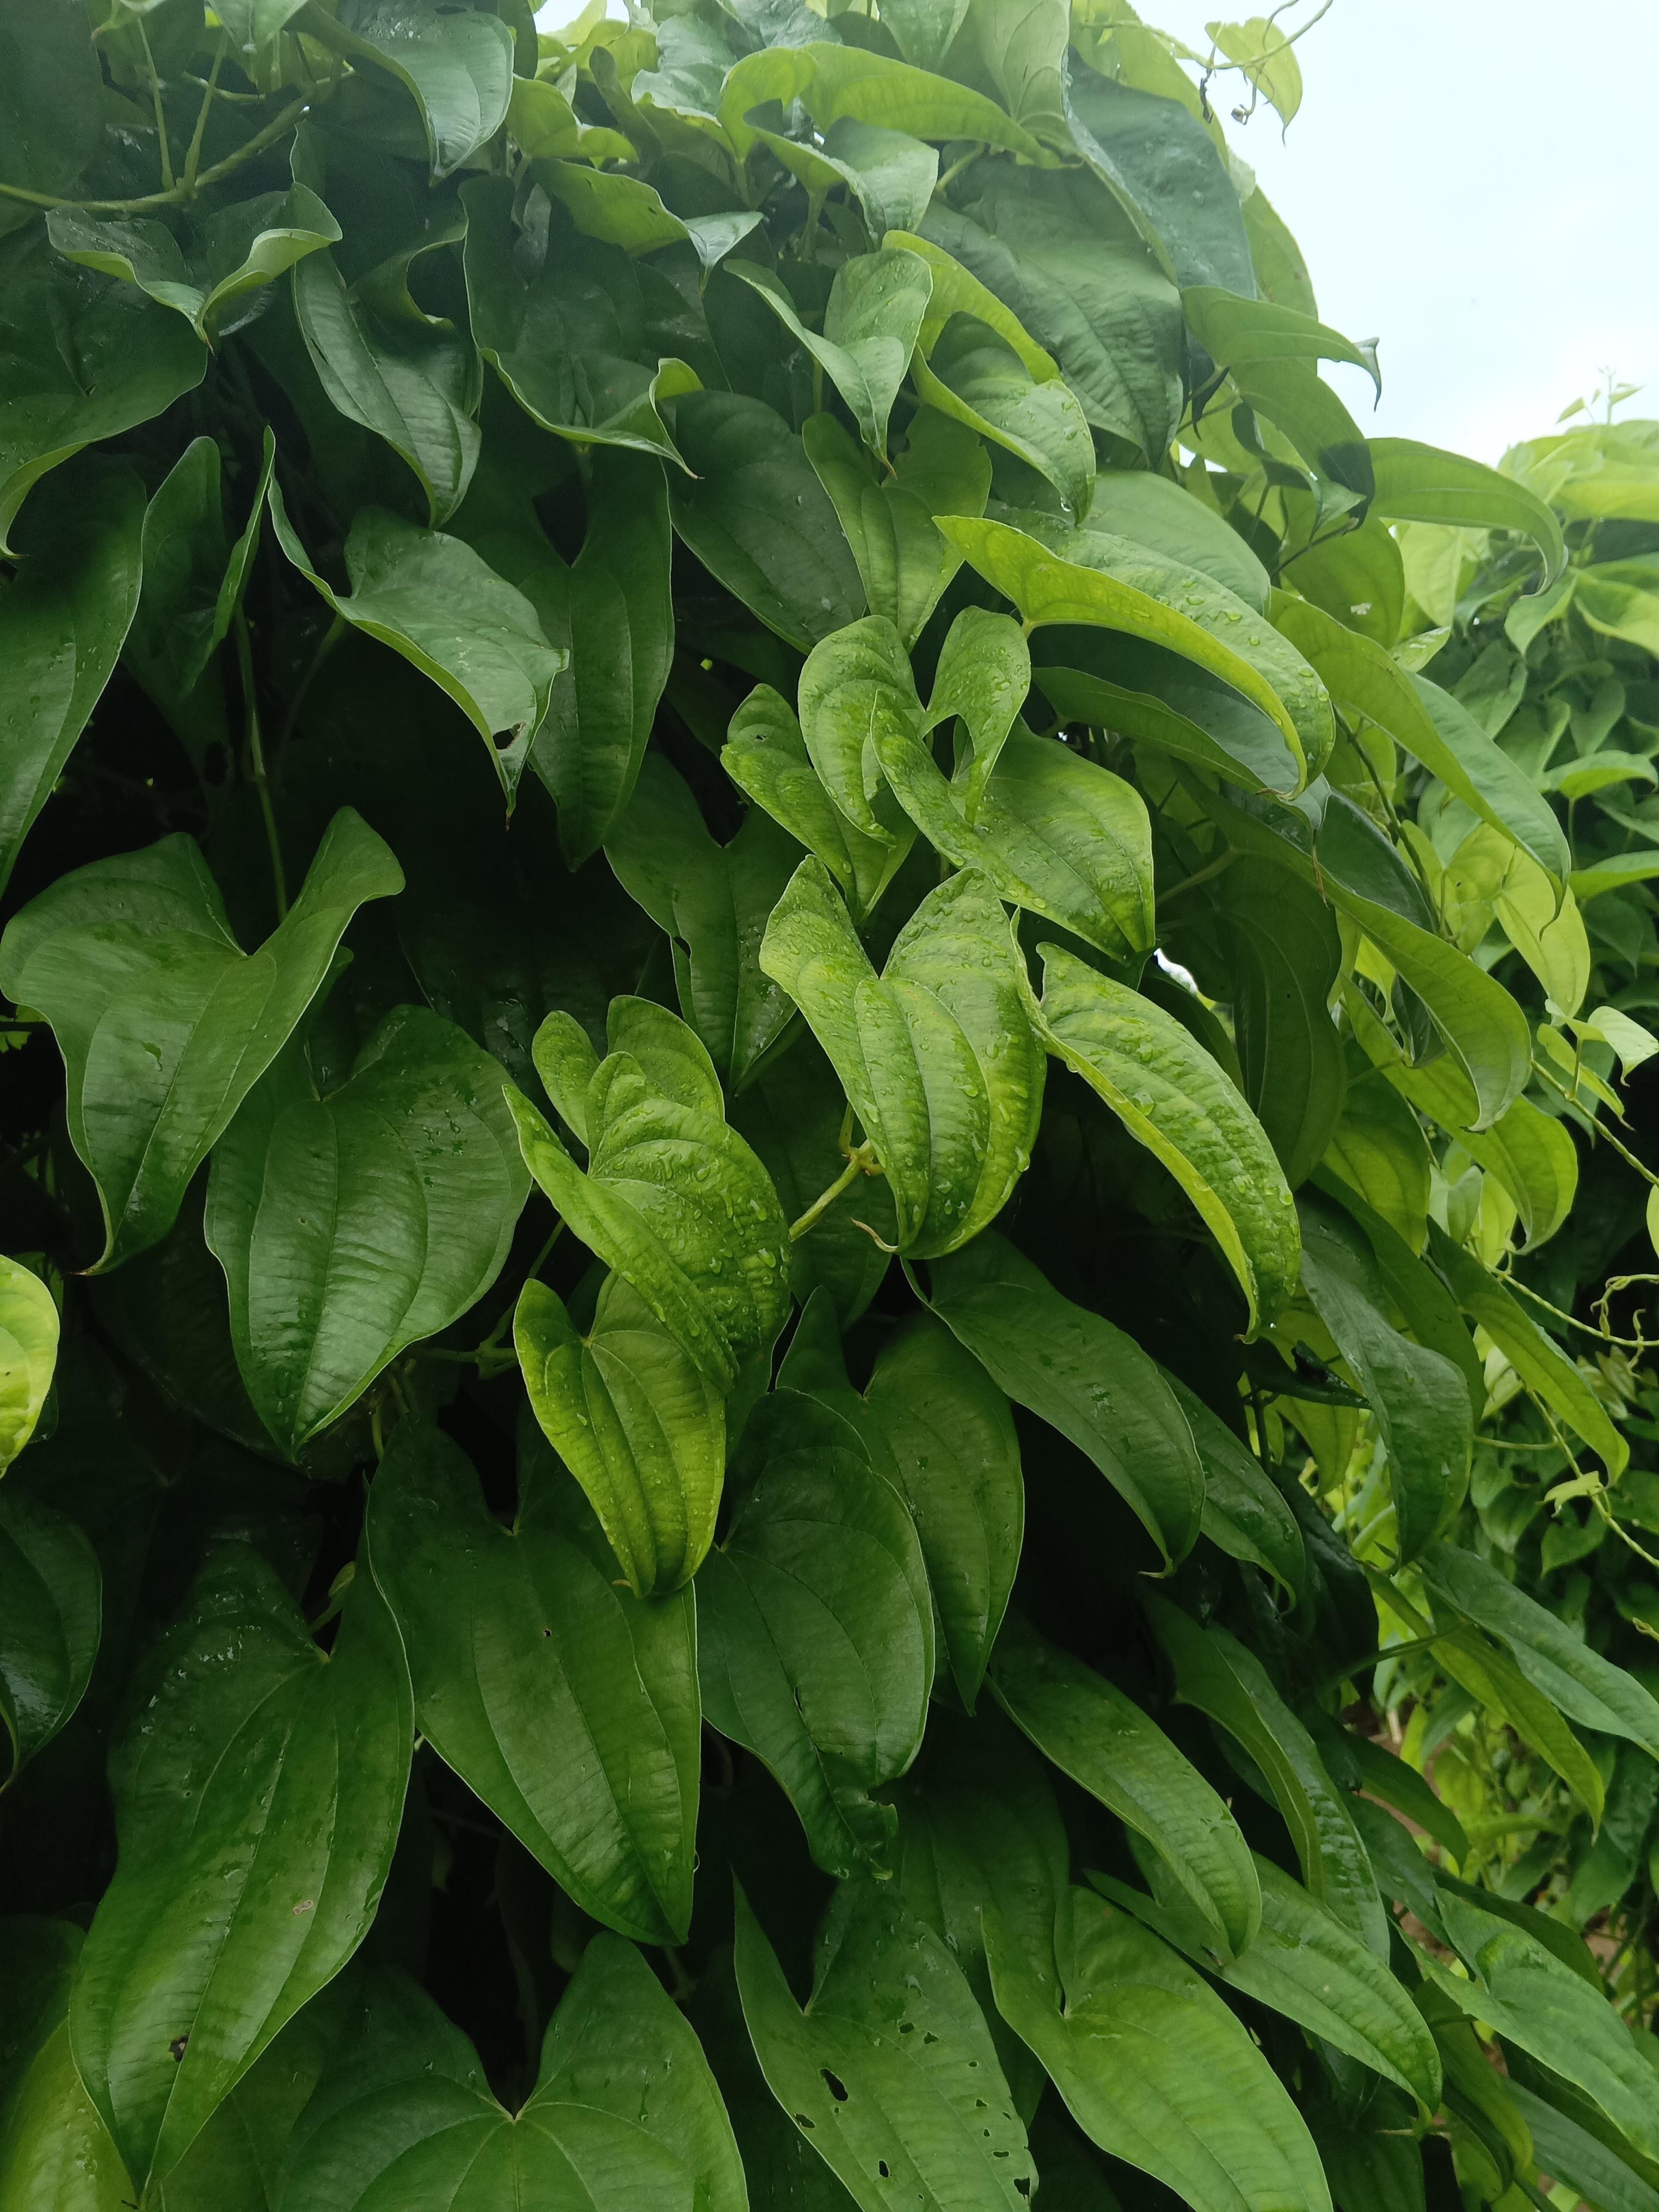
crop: yam
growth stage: vegetative
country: Nigeria
